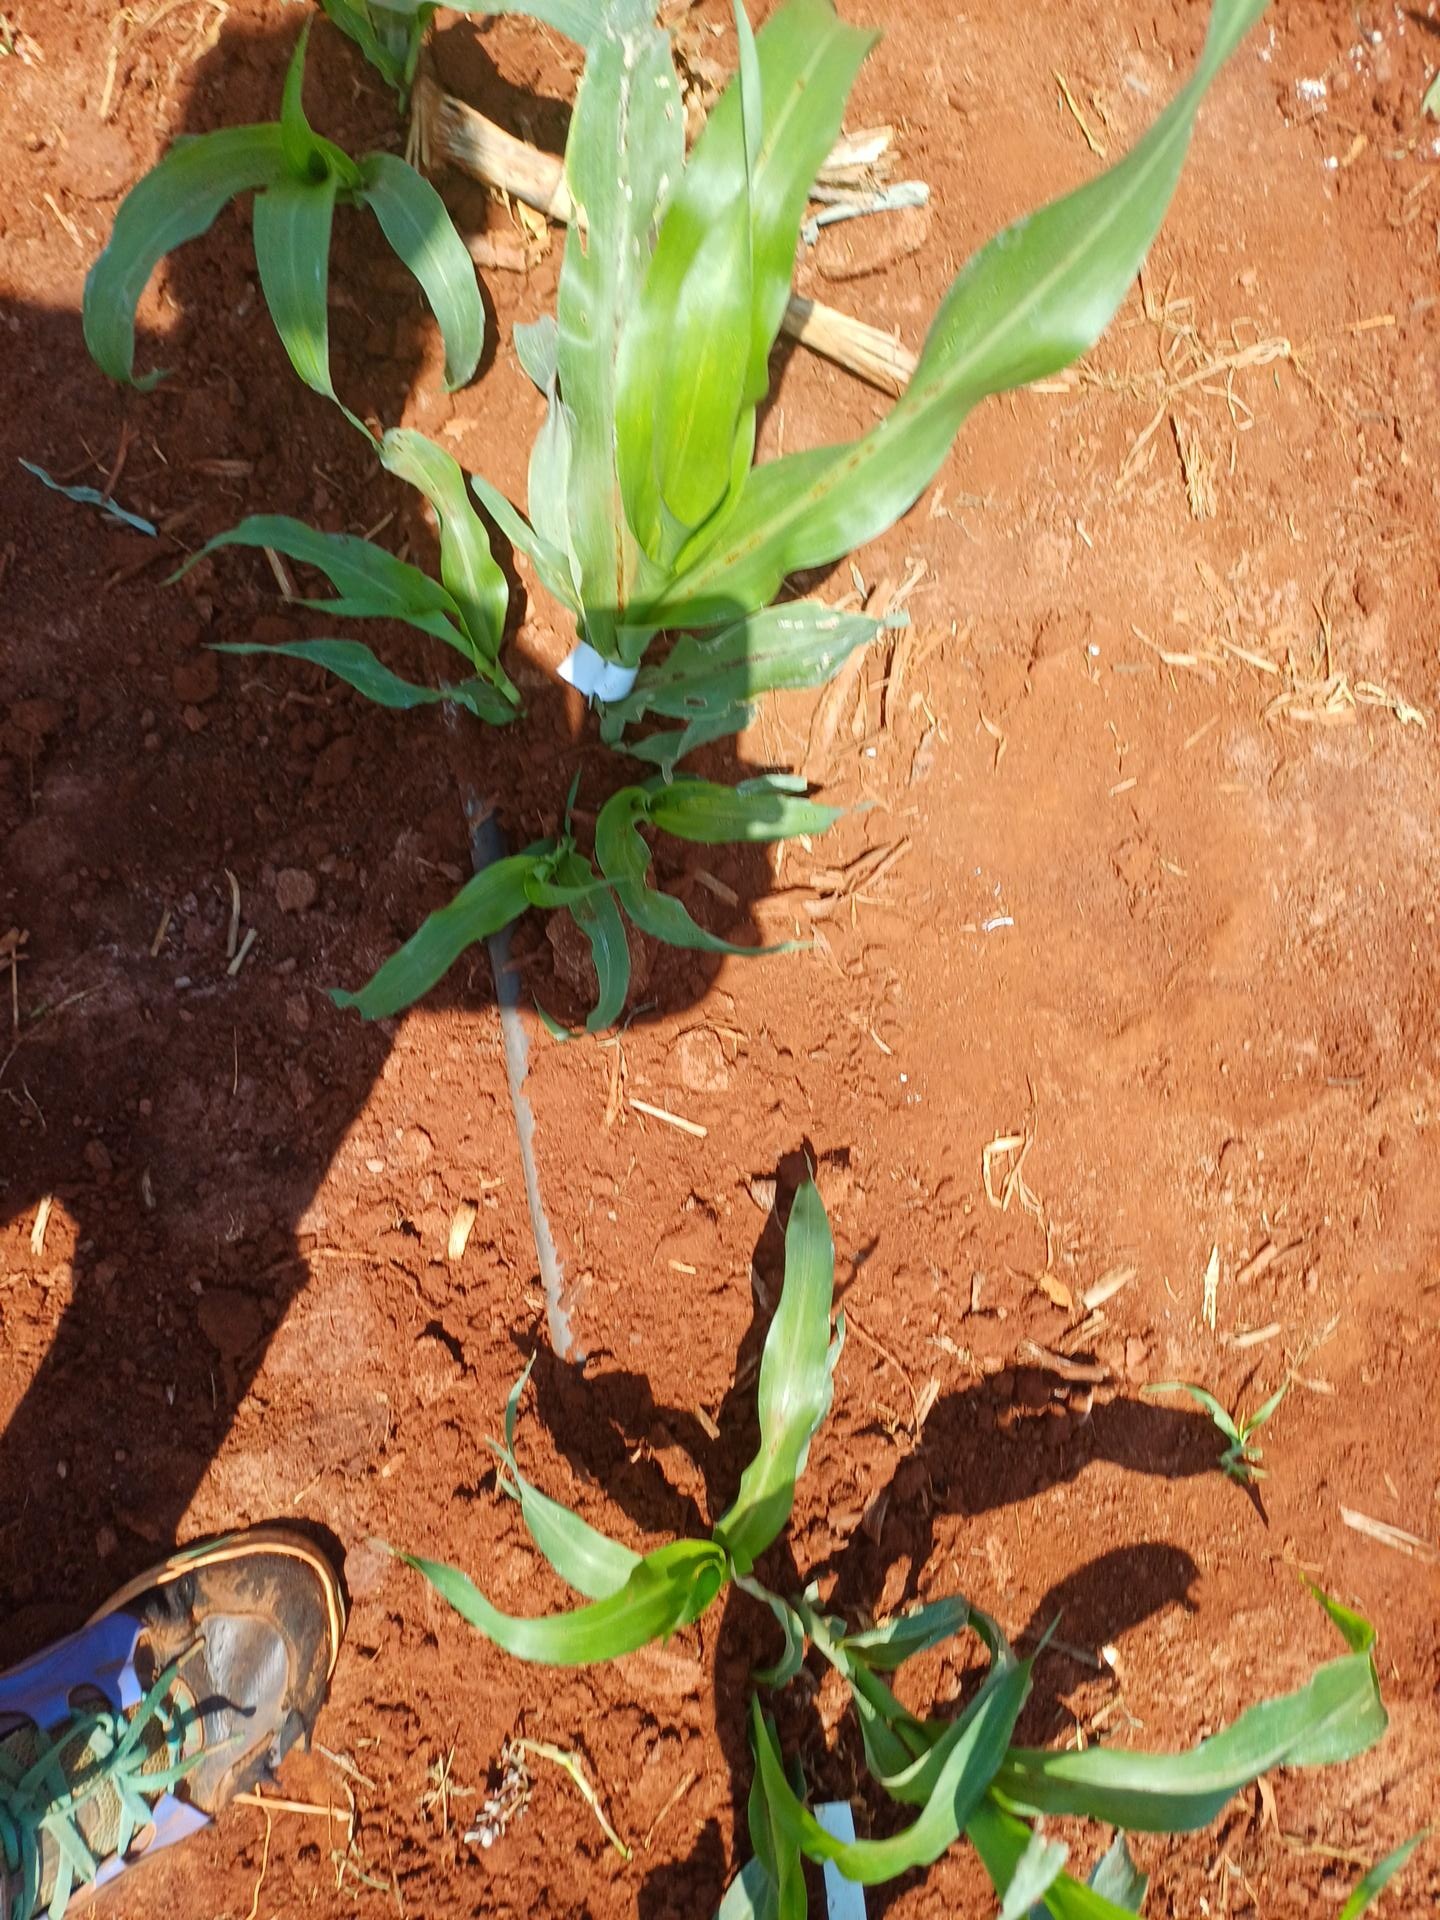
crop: sorghum
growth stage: vegetative
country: Kenya
